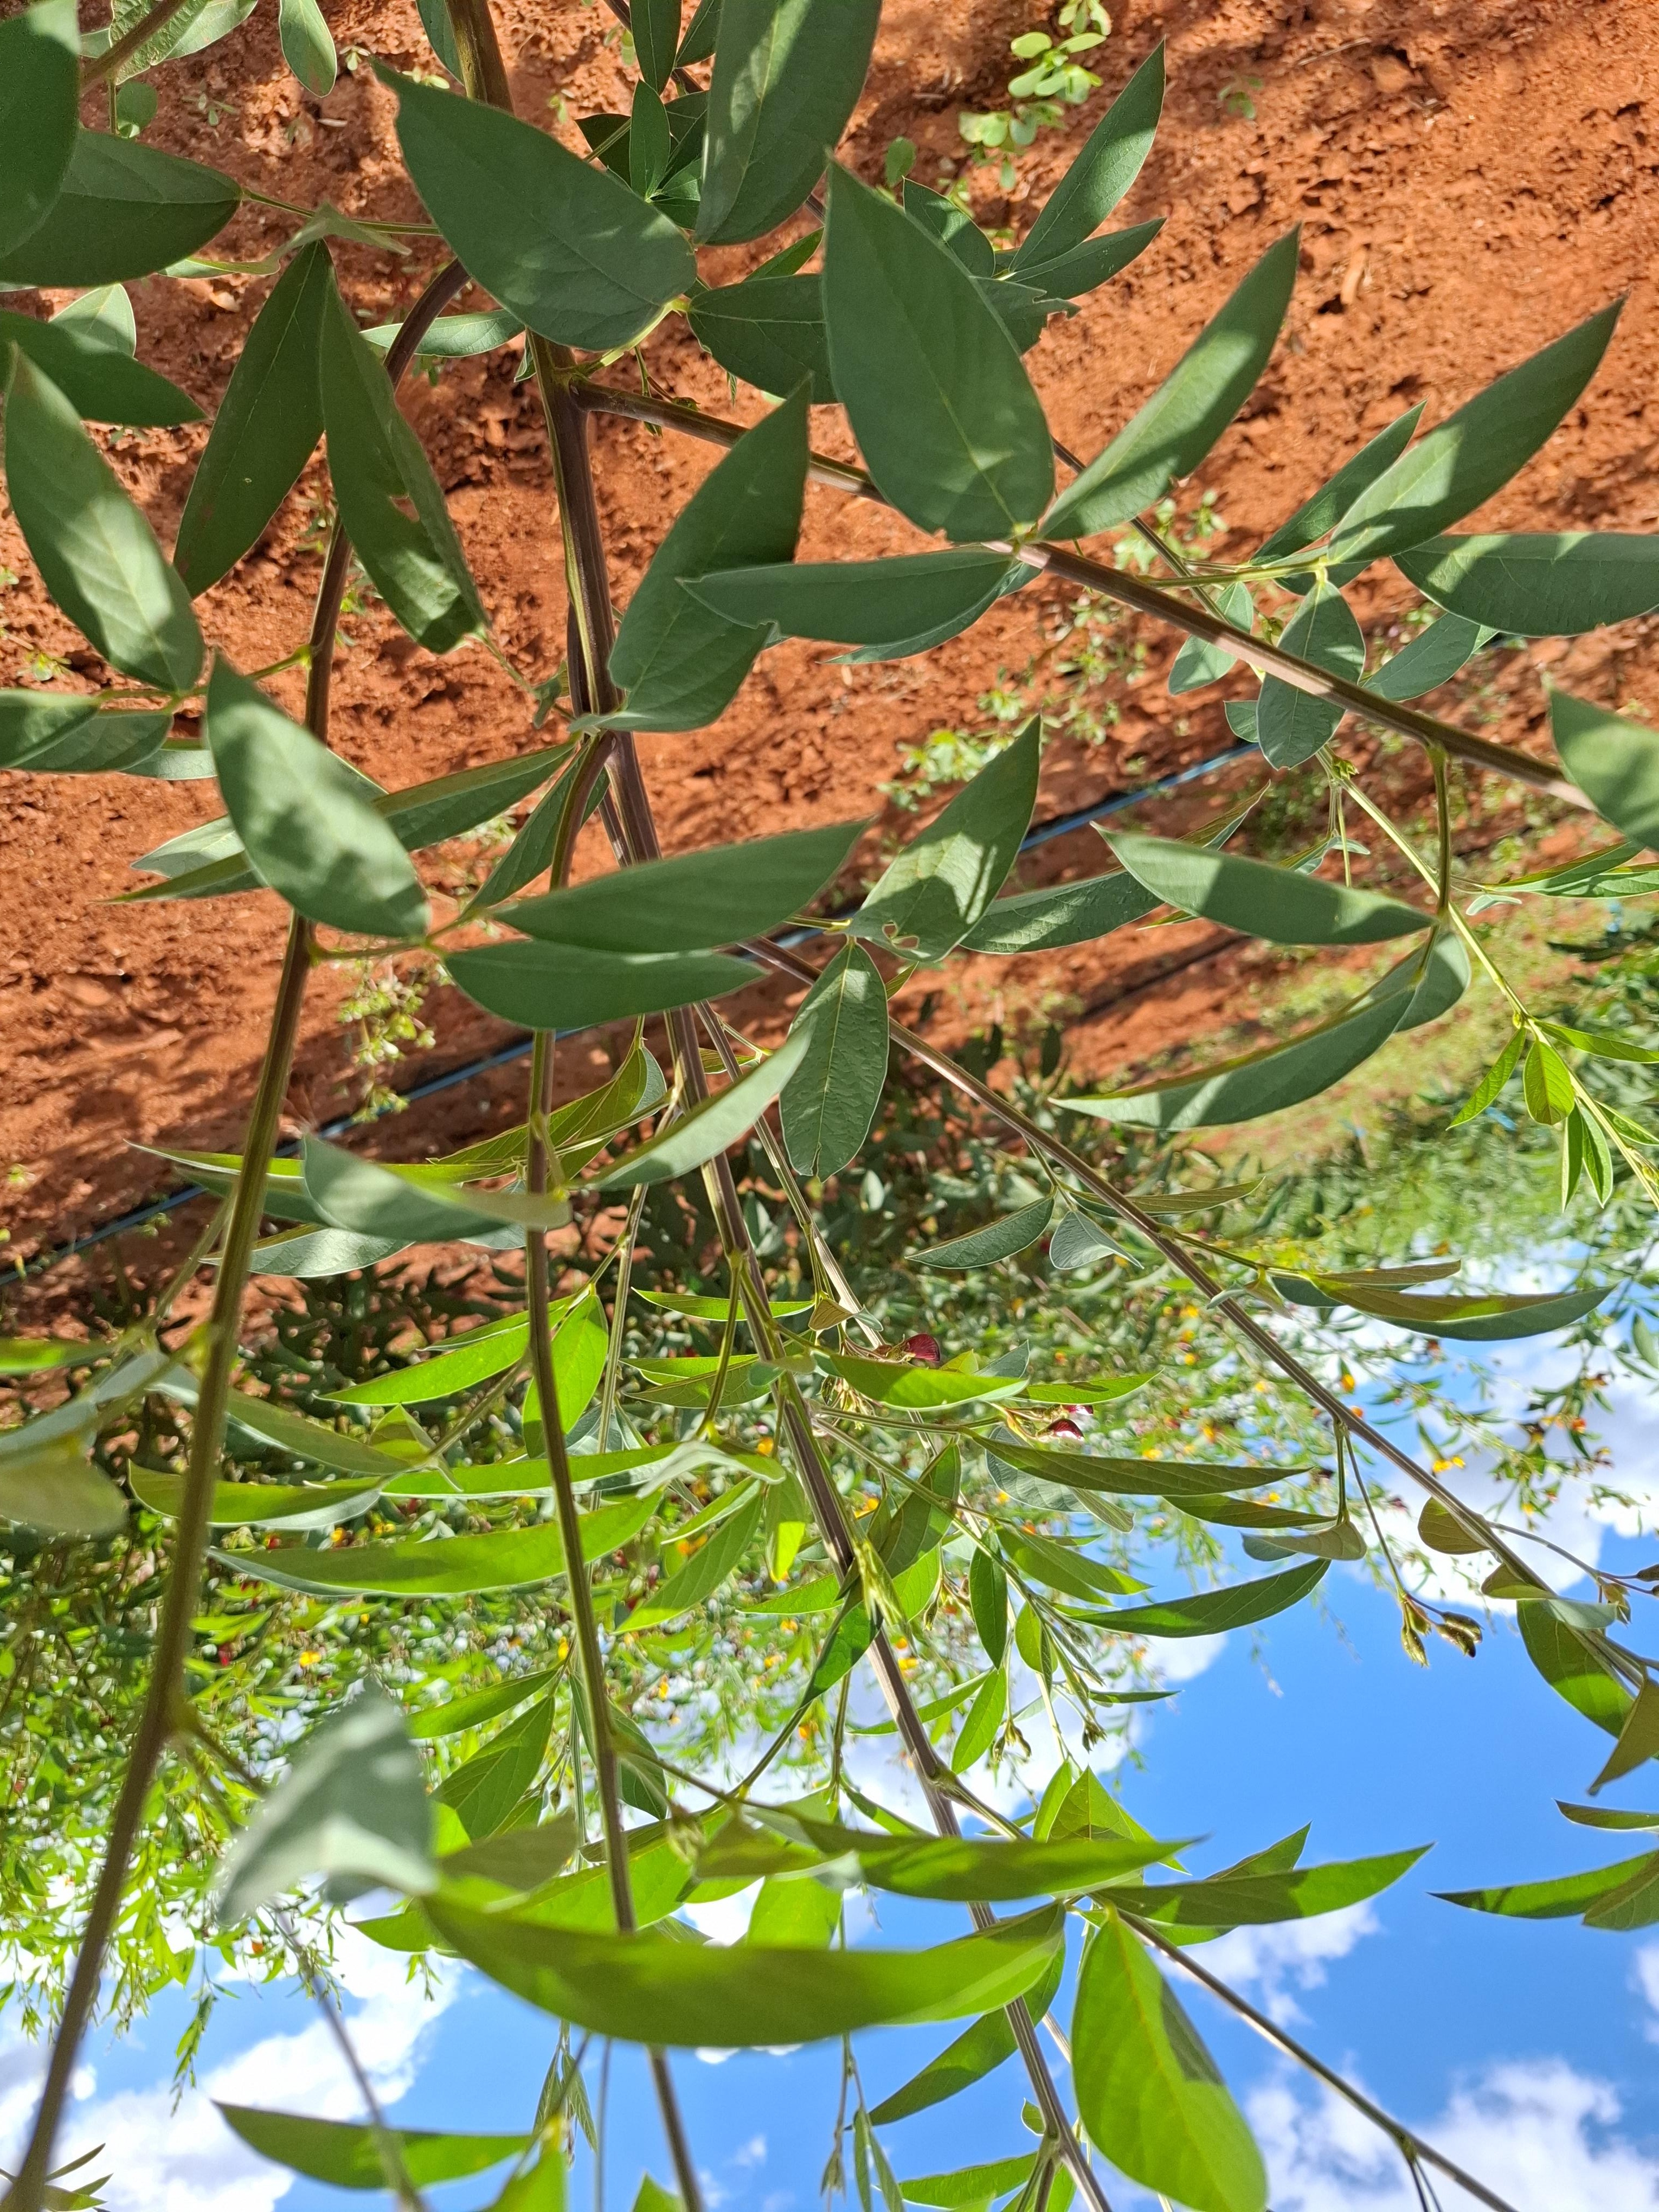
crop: pigeonpea
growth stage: vegetative
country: Kenya
